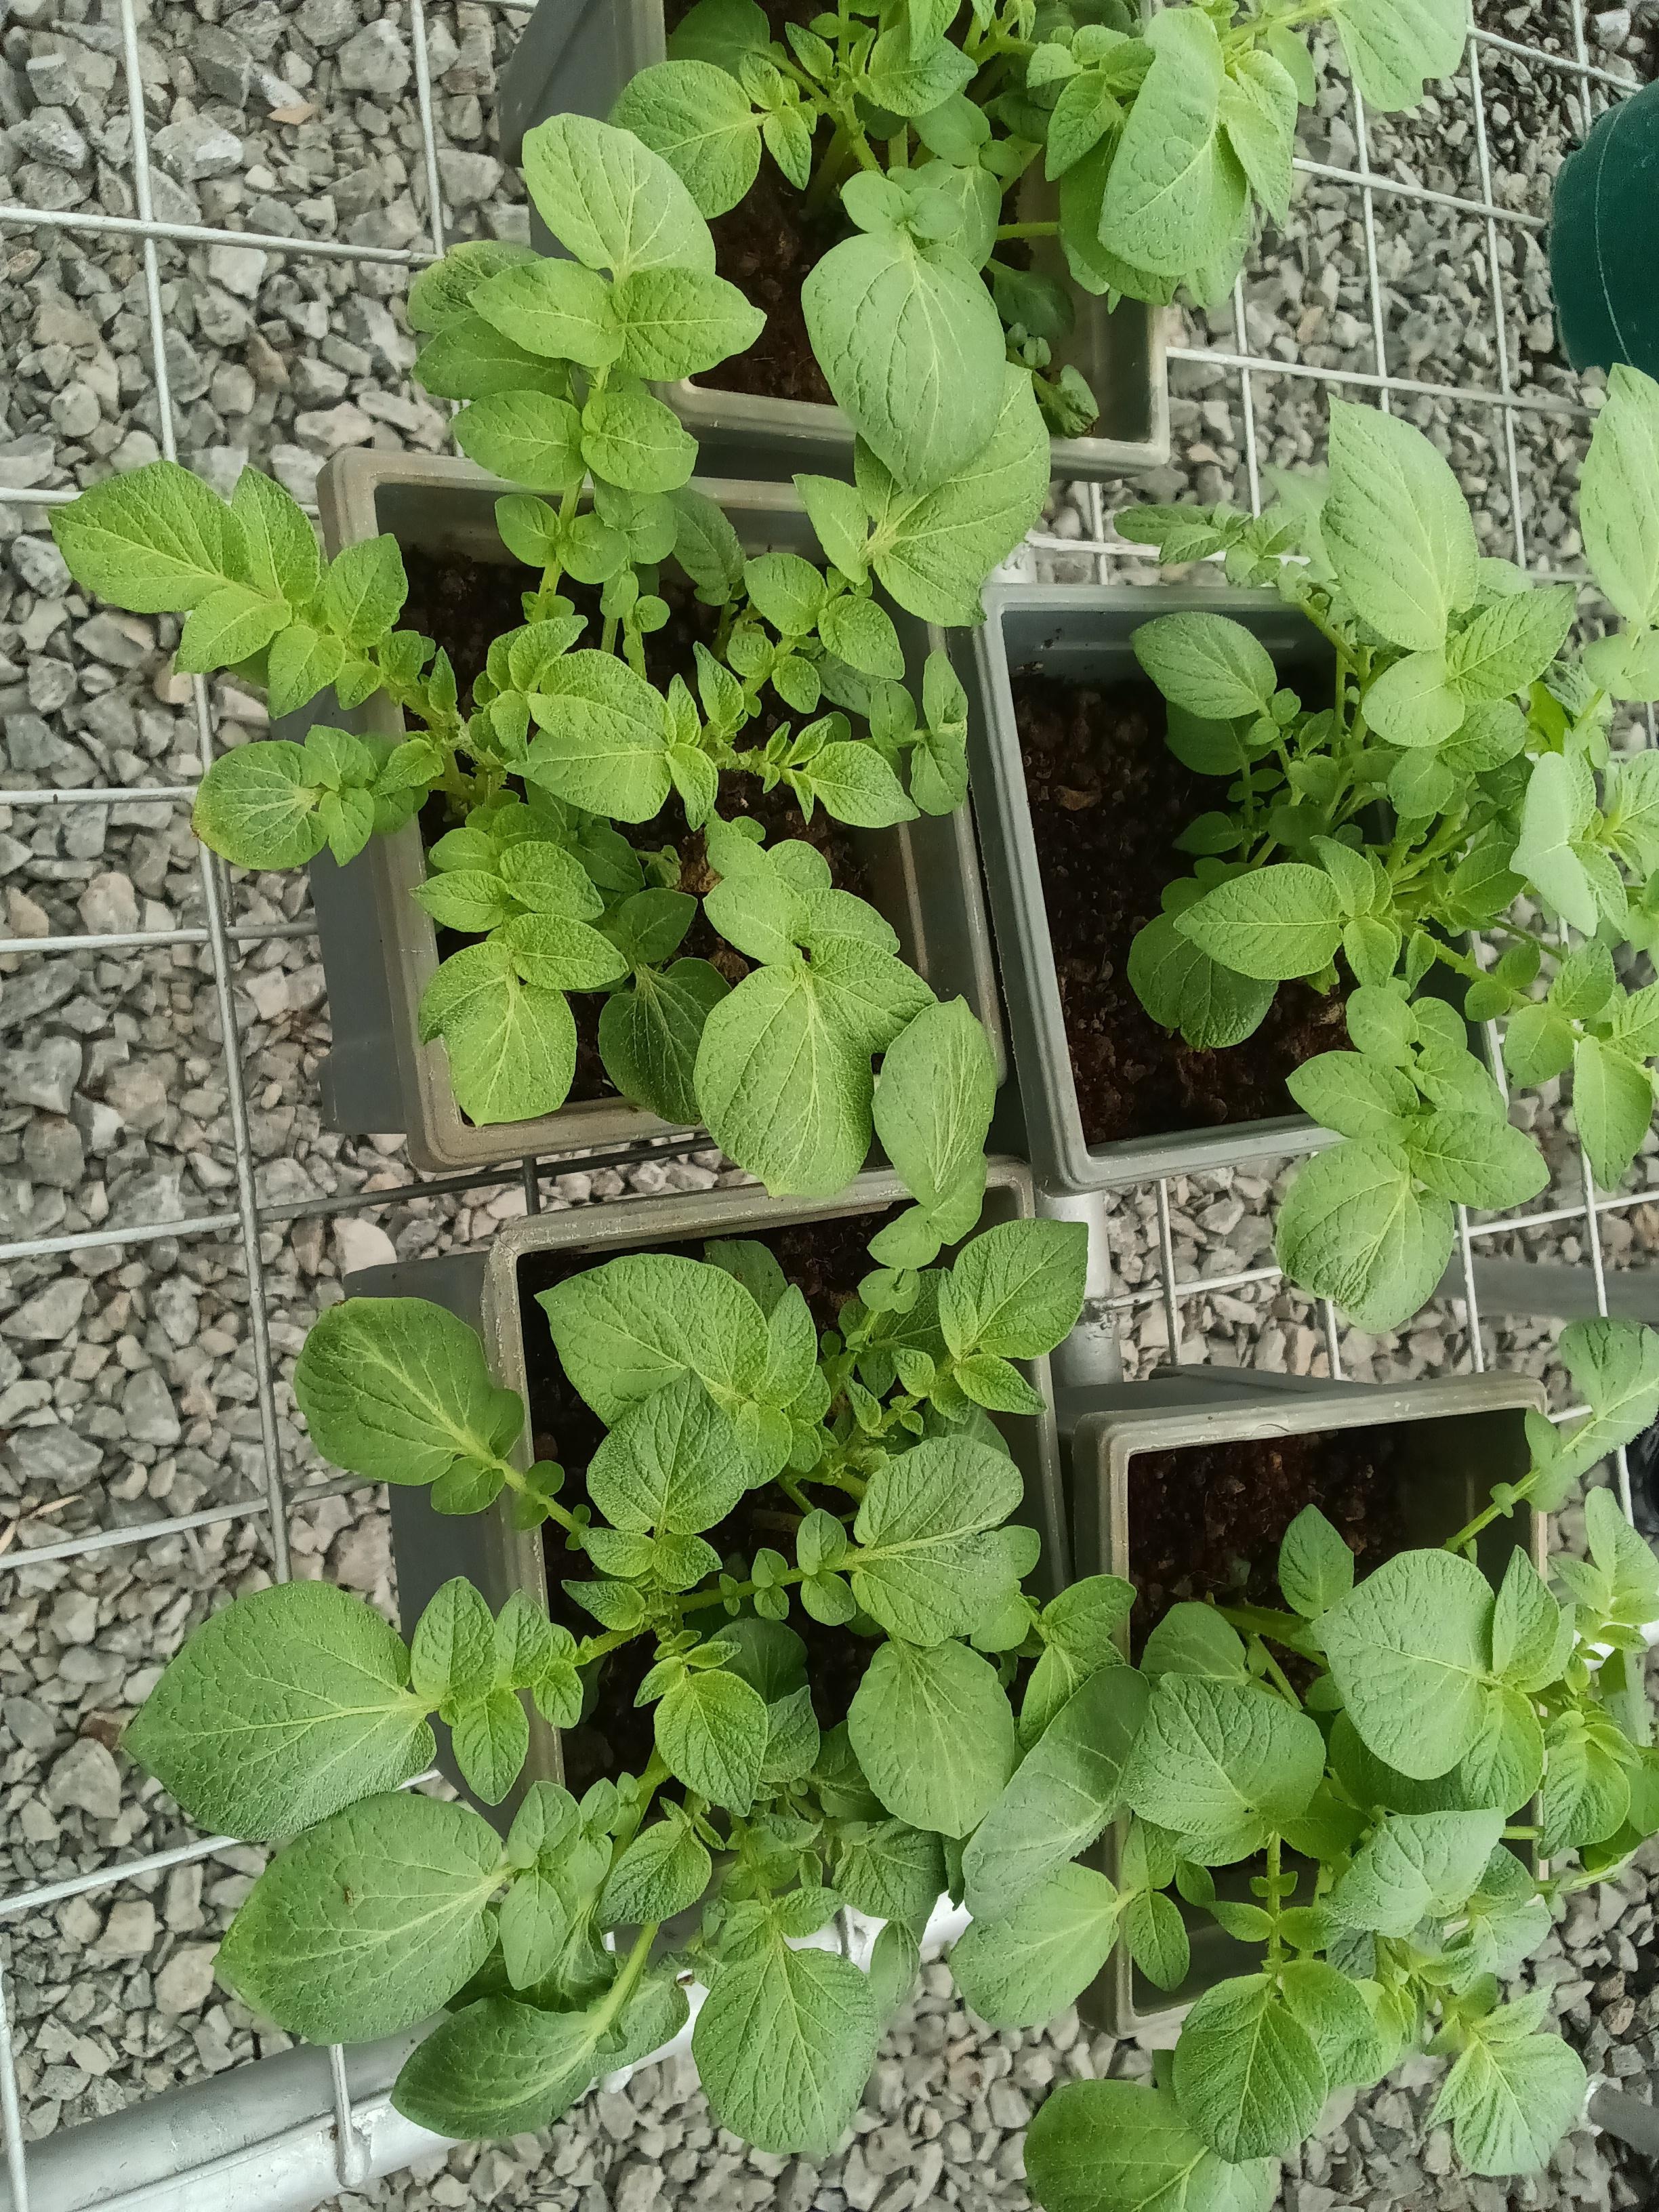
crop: potato
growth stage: sprouting emergence
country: Kenya
